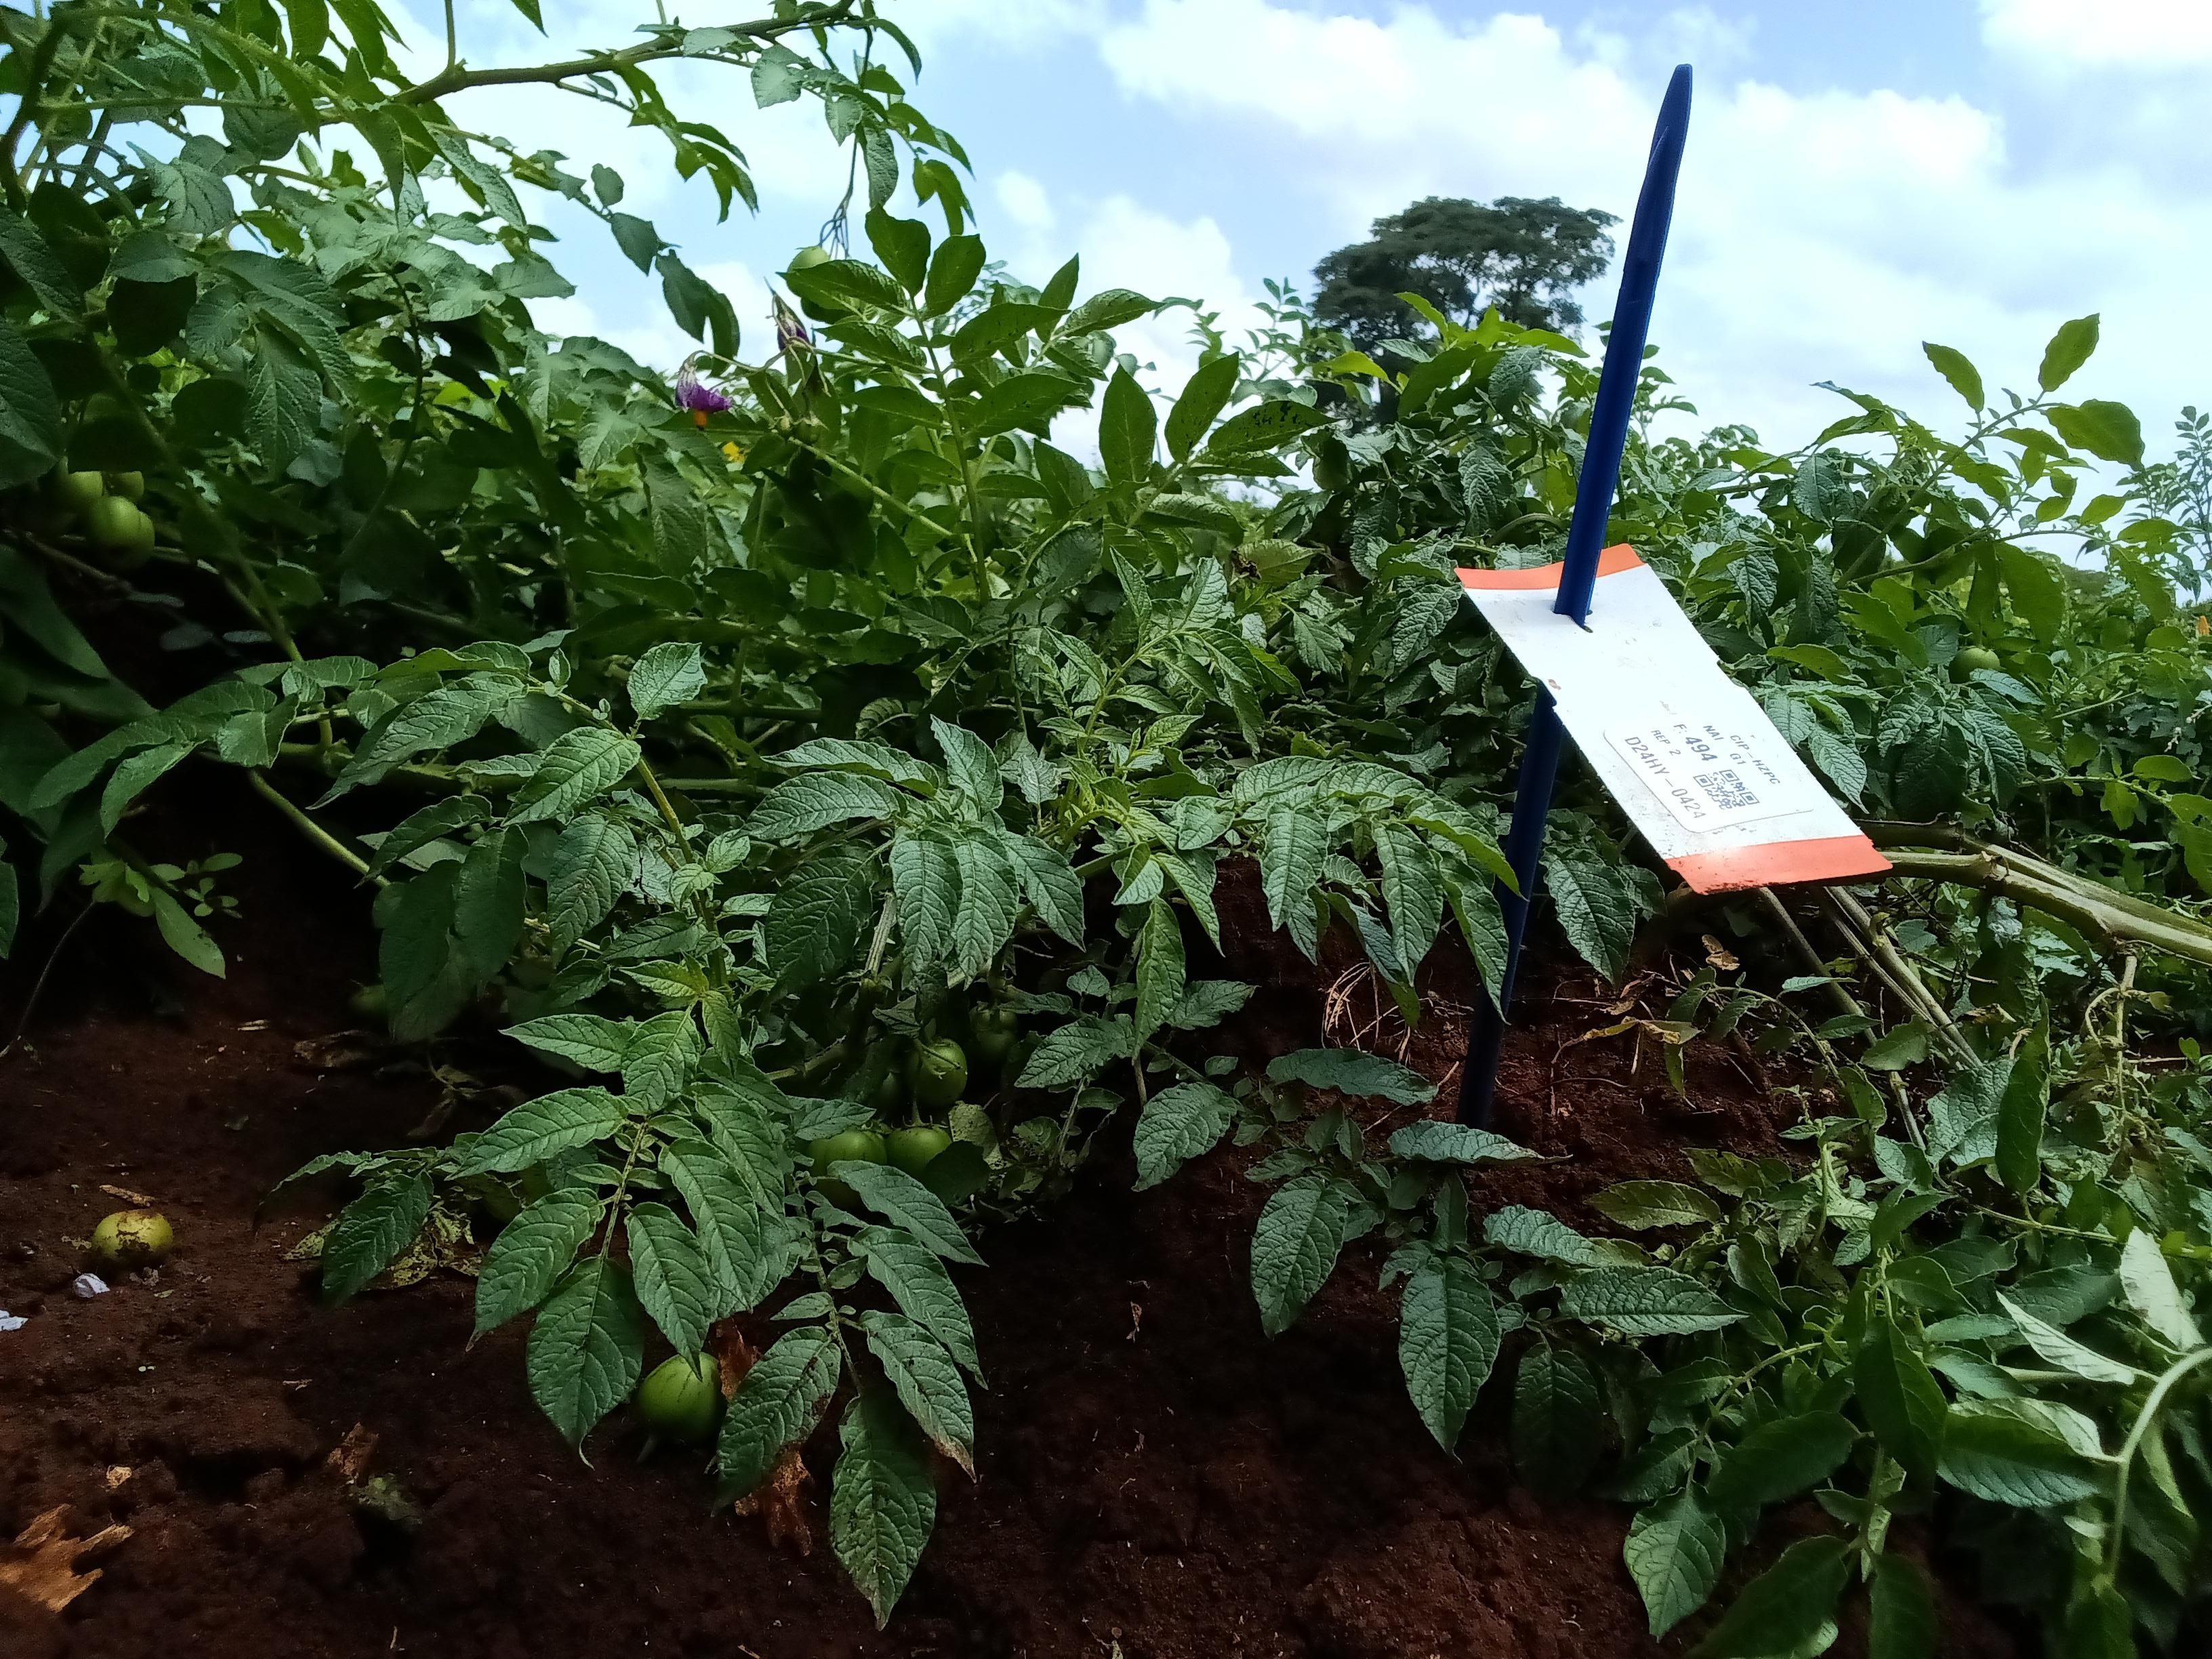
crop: potato
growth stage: harvest maturity
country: Kenya
